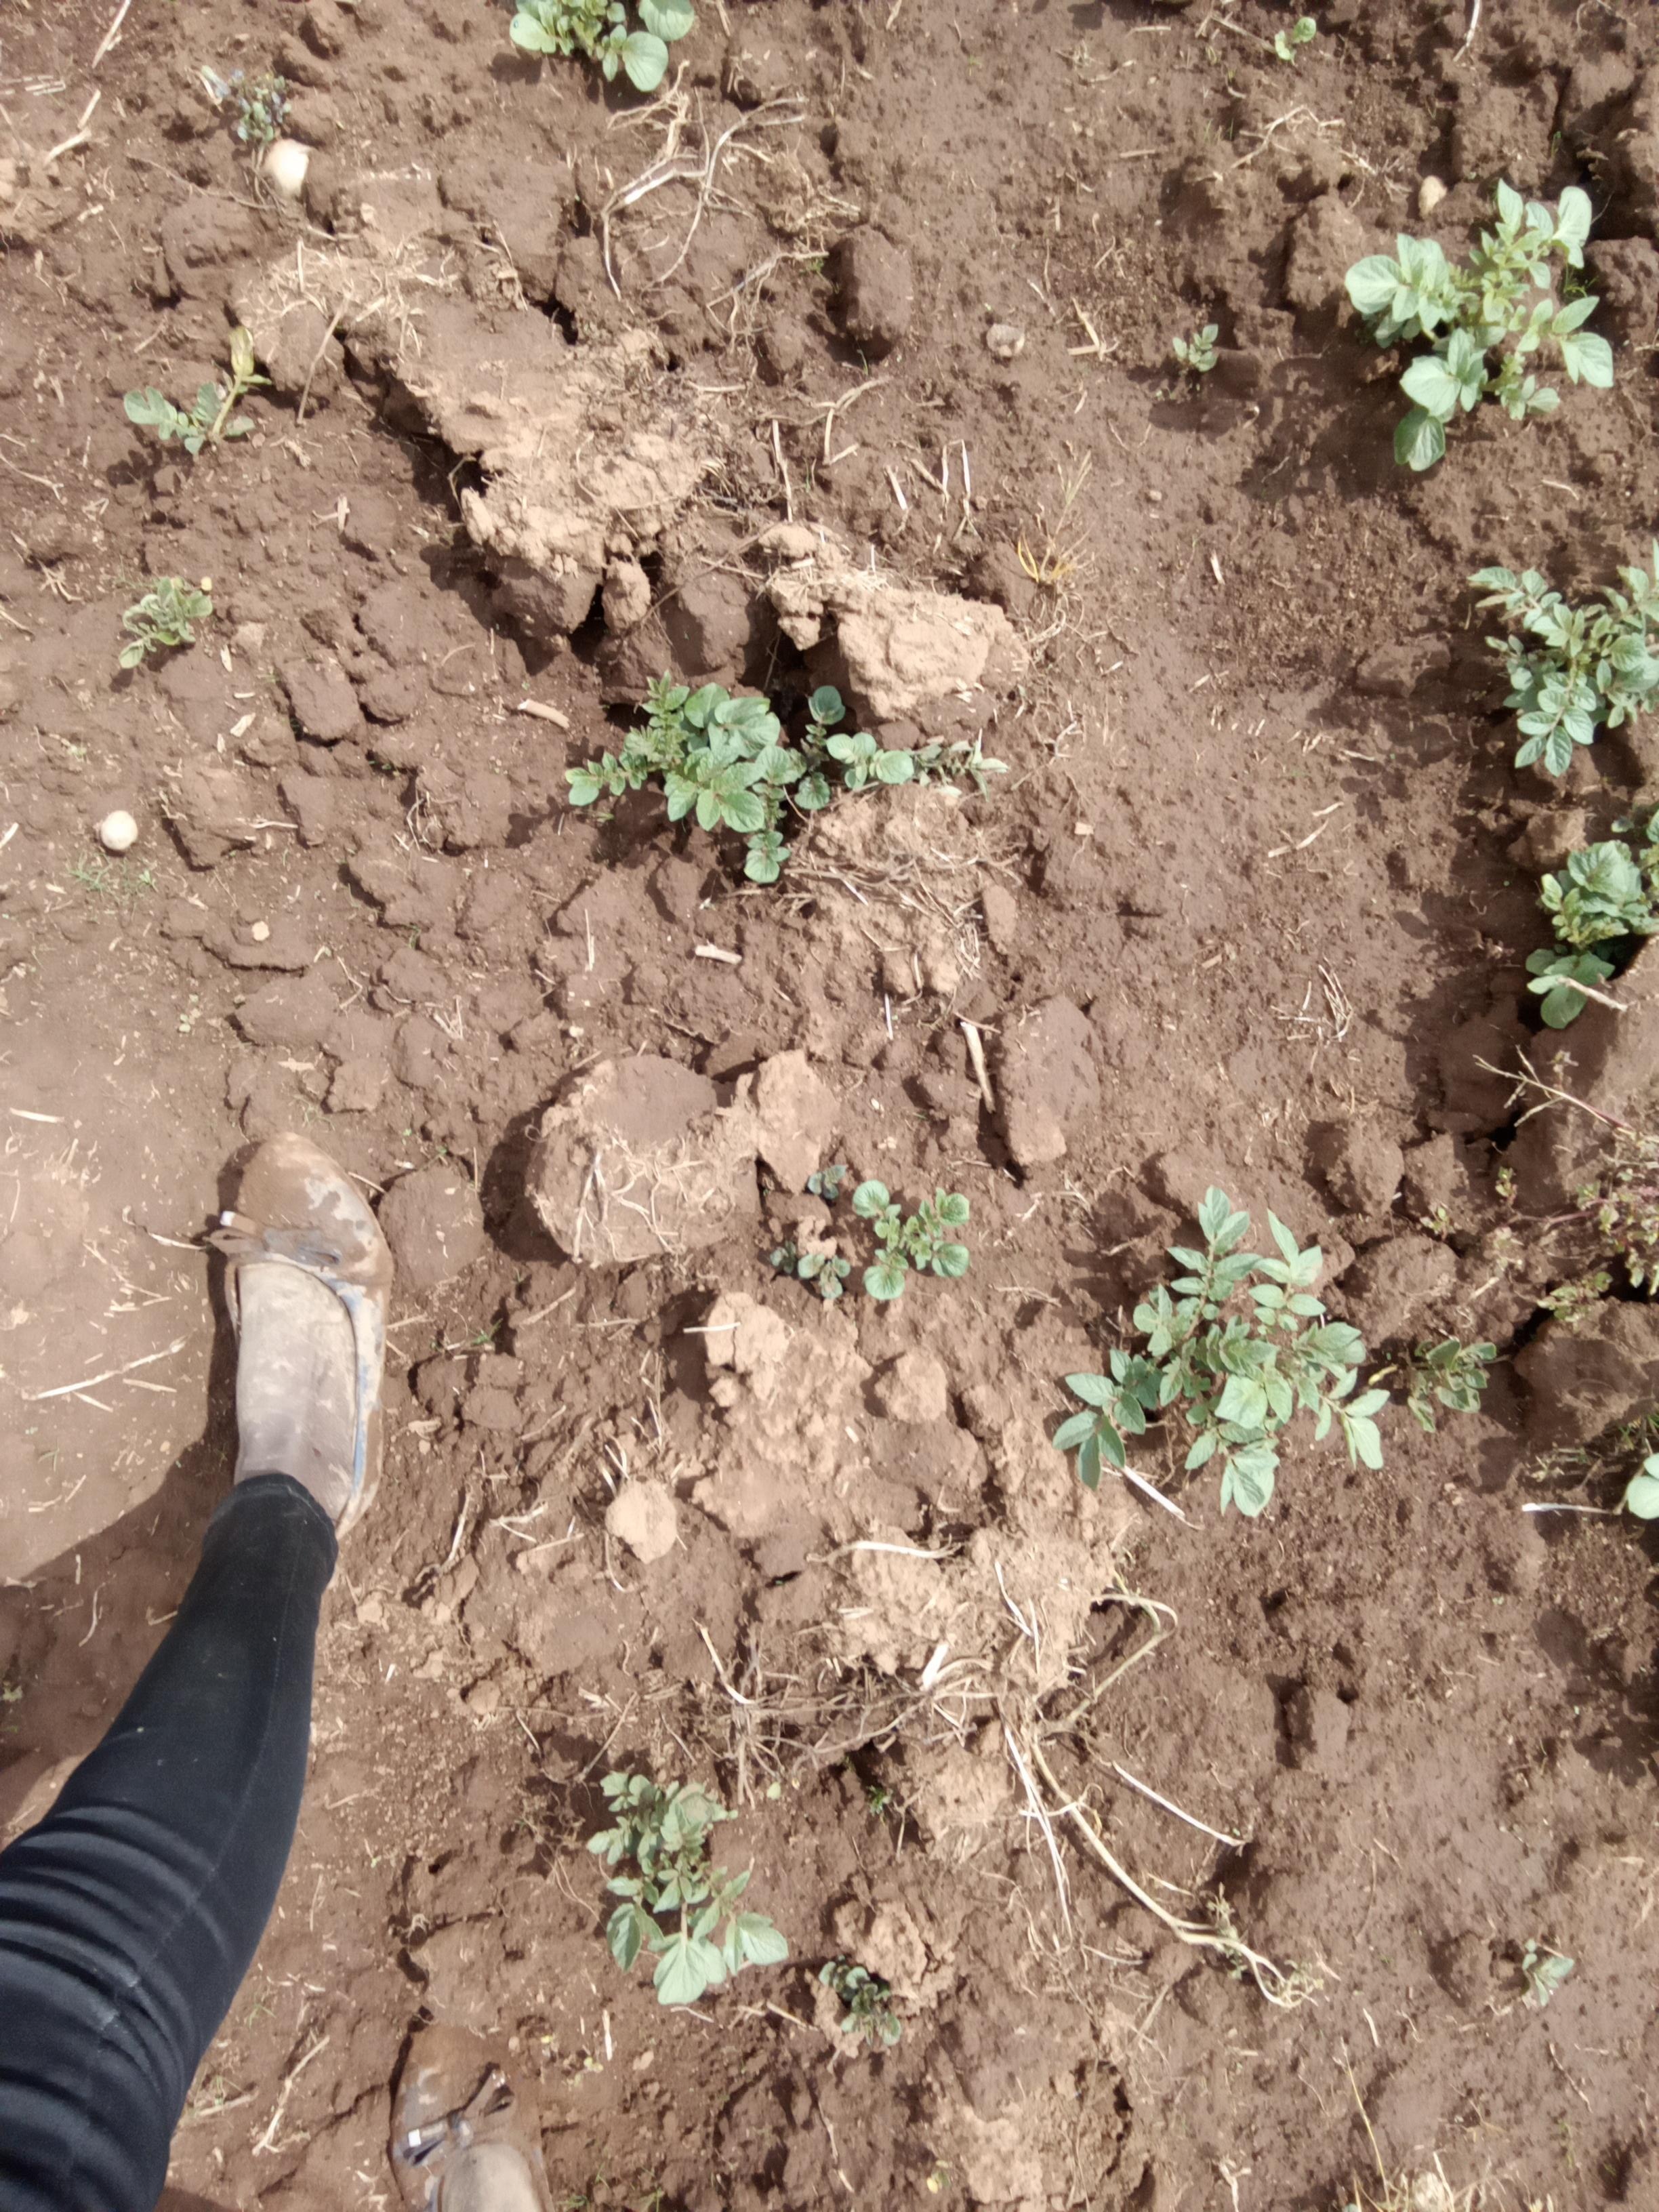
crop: potato
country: Kenya
